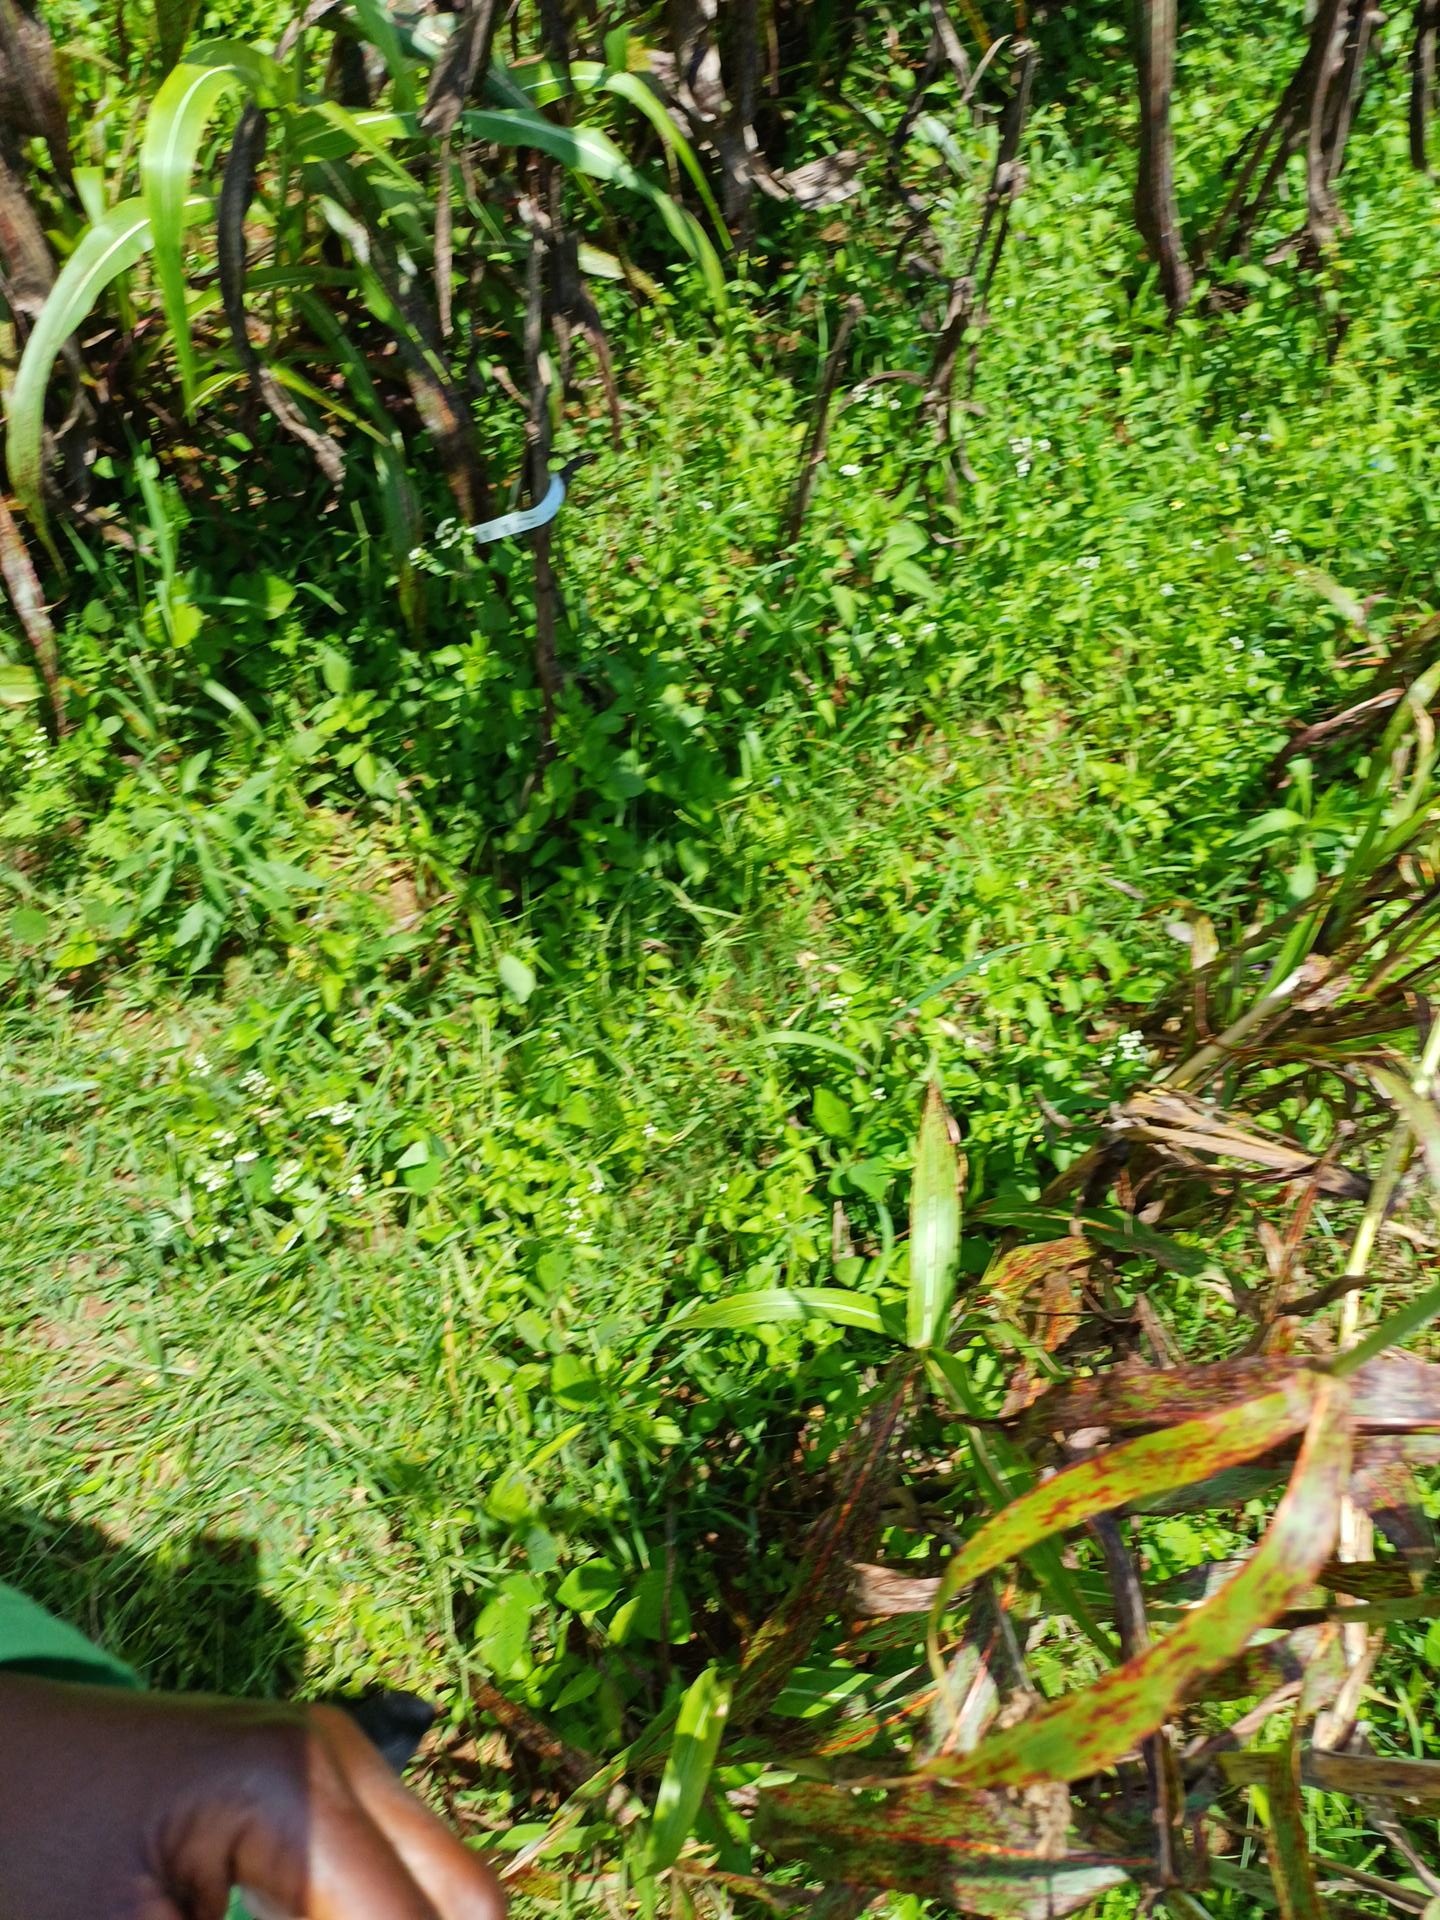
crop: sorghum
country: Kenya
